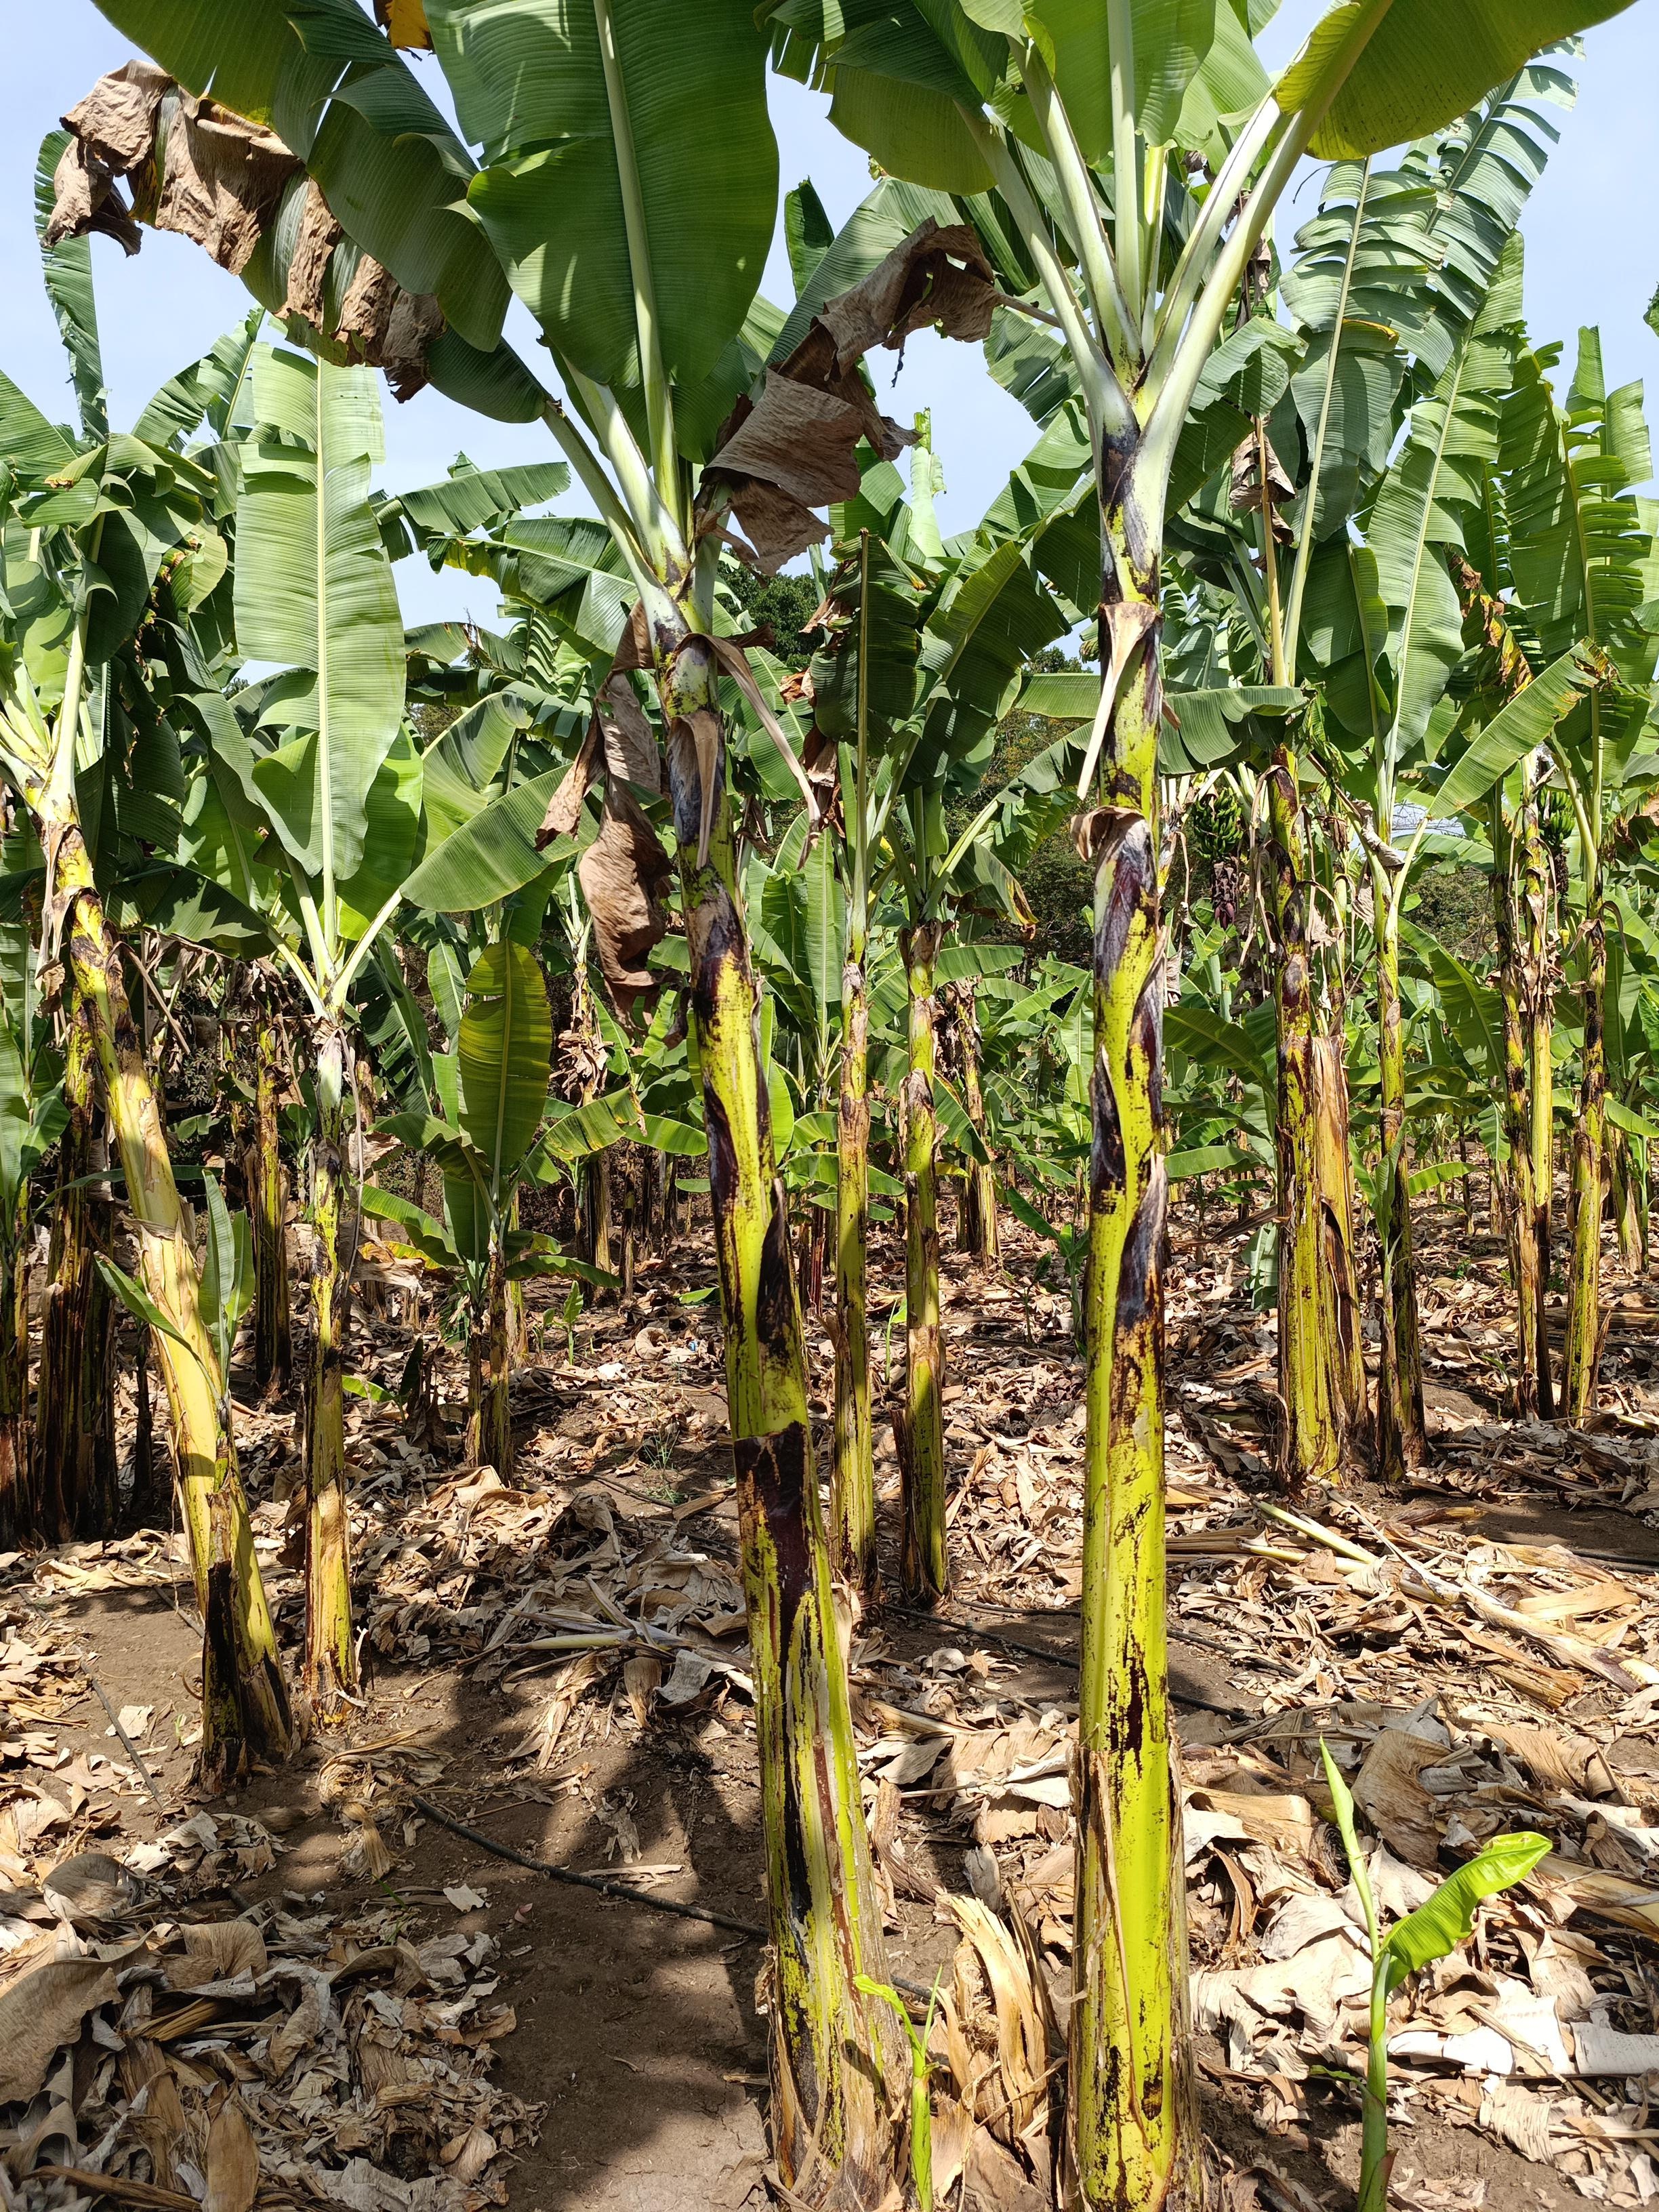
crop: banana
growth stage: vegetative
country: Tanzania
